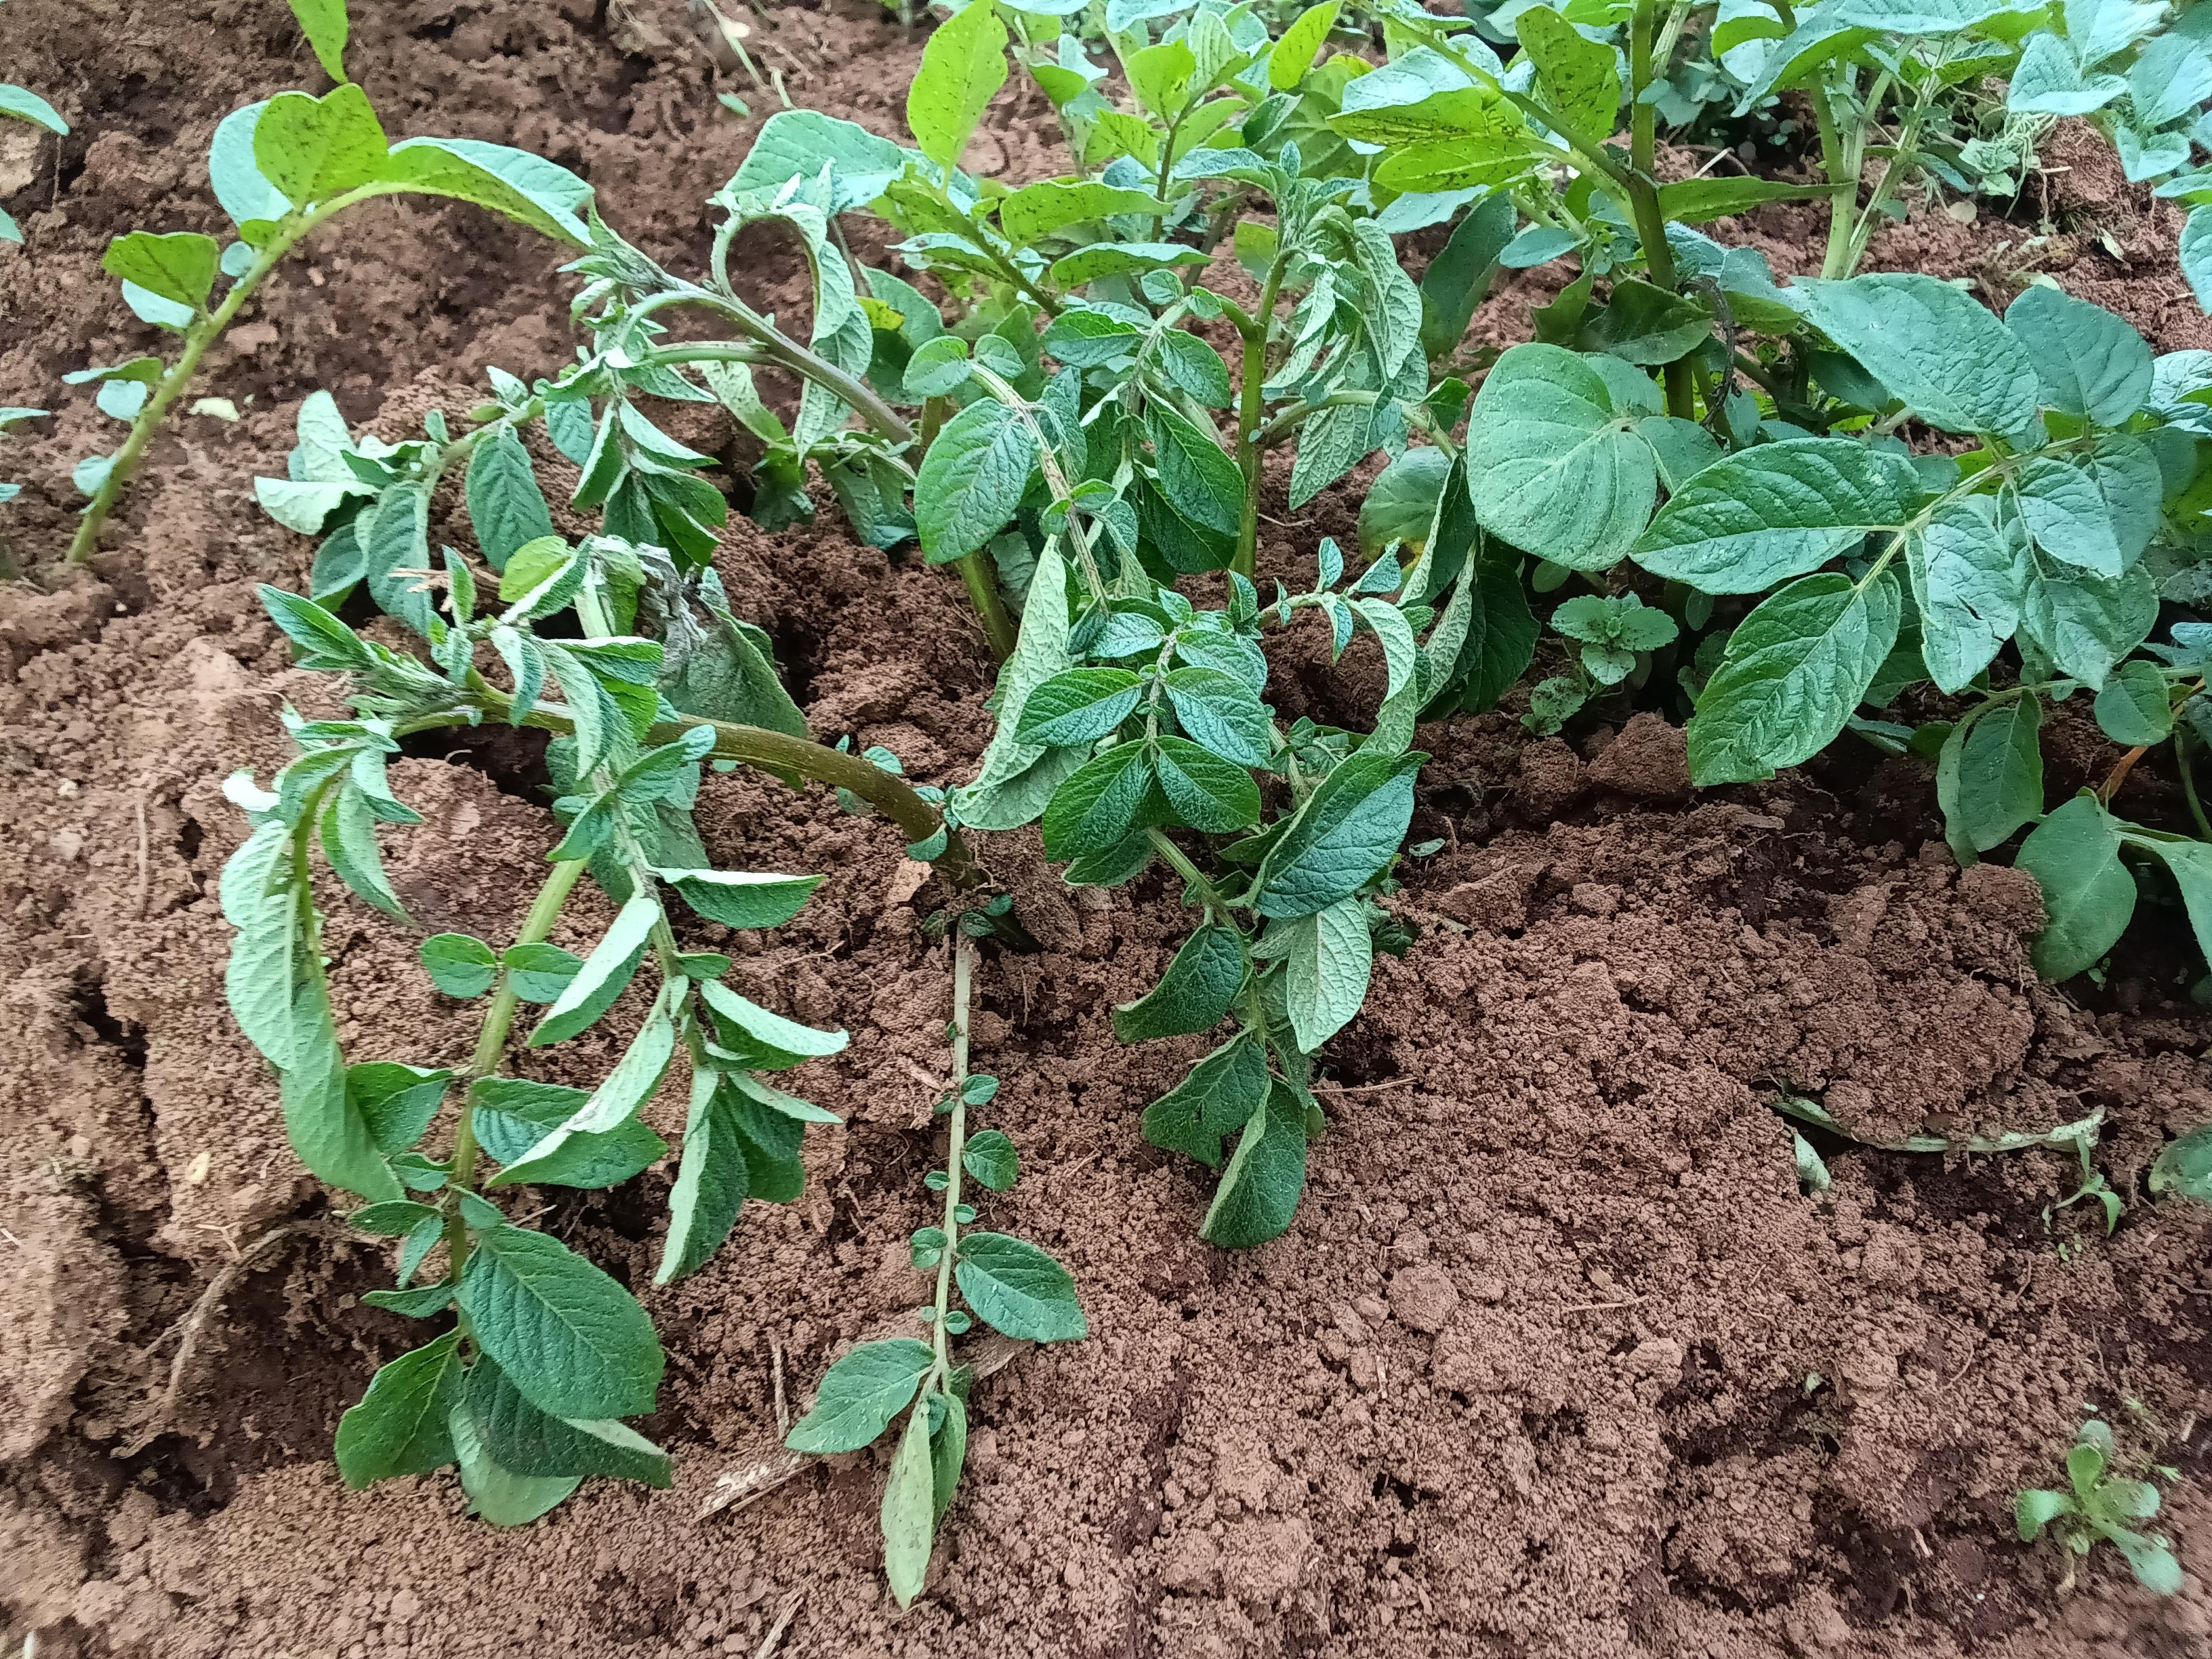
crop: potato
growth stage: vegetative
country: Kenya
